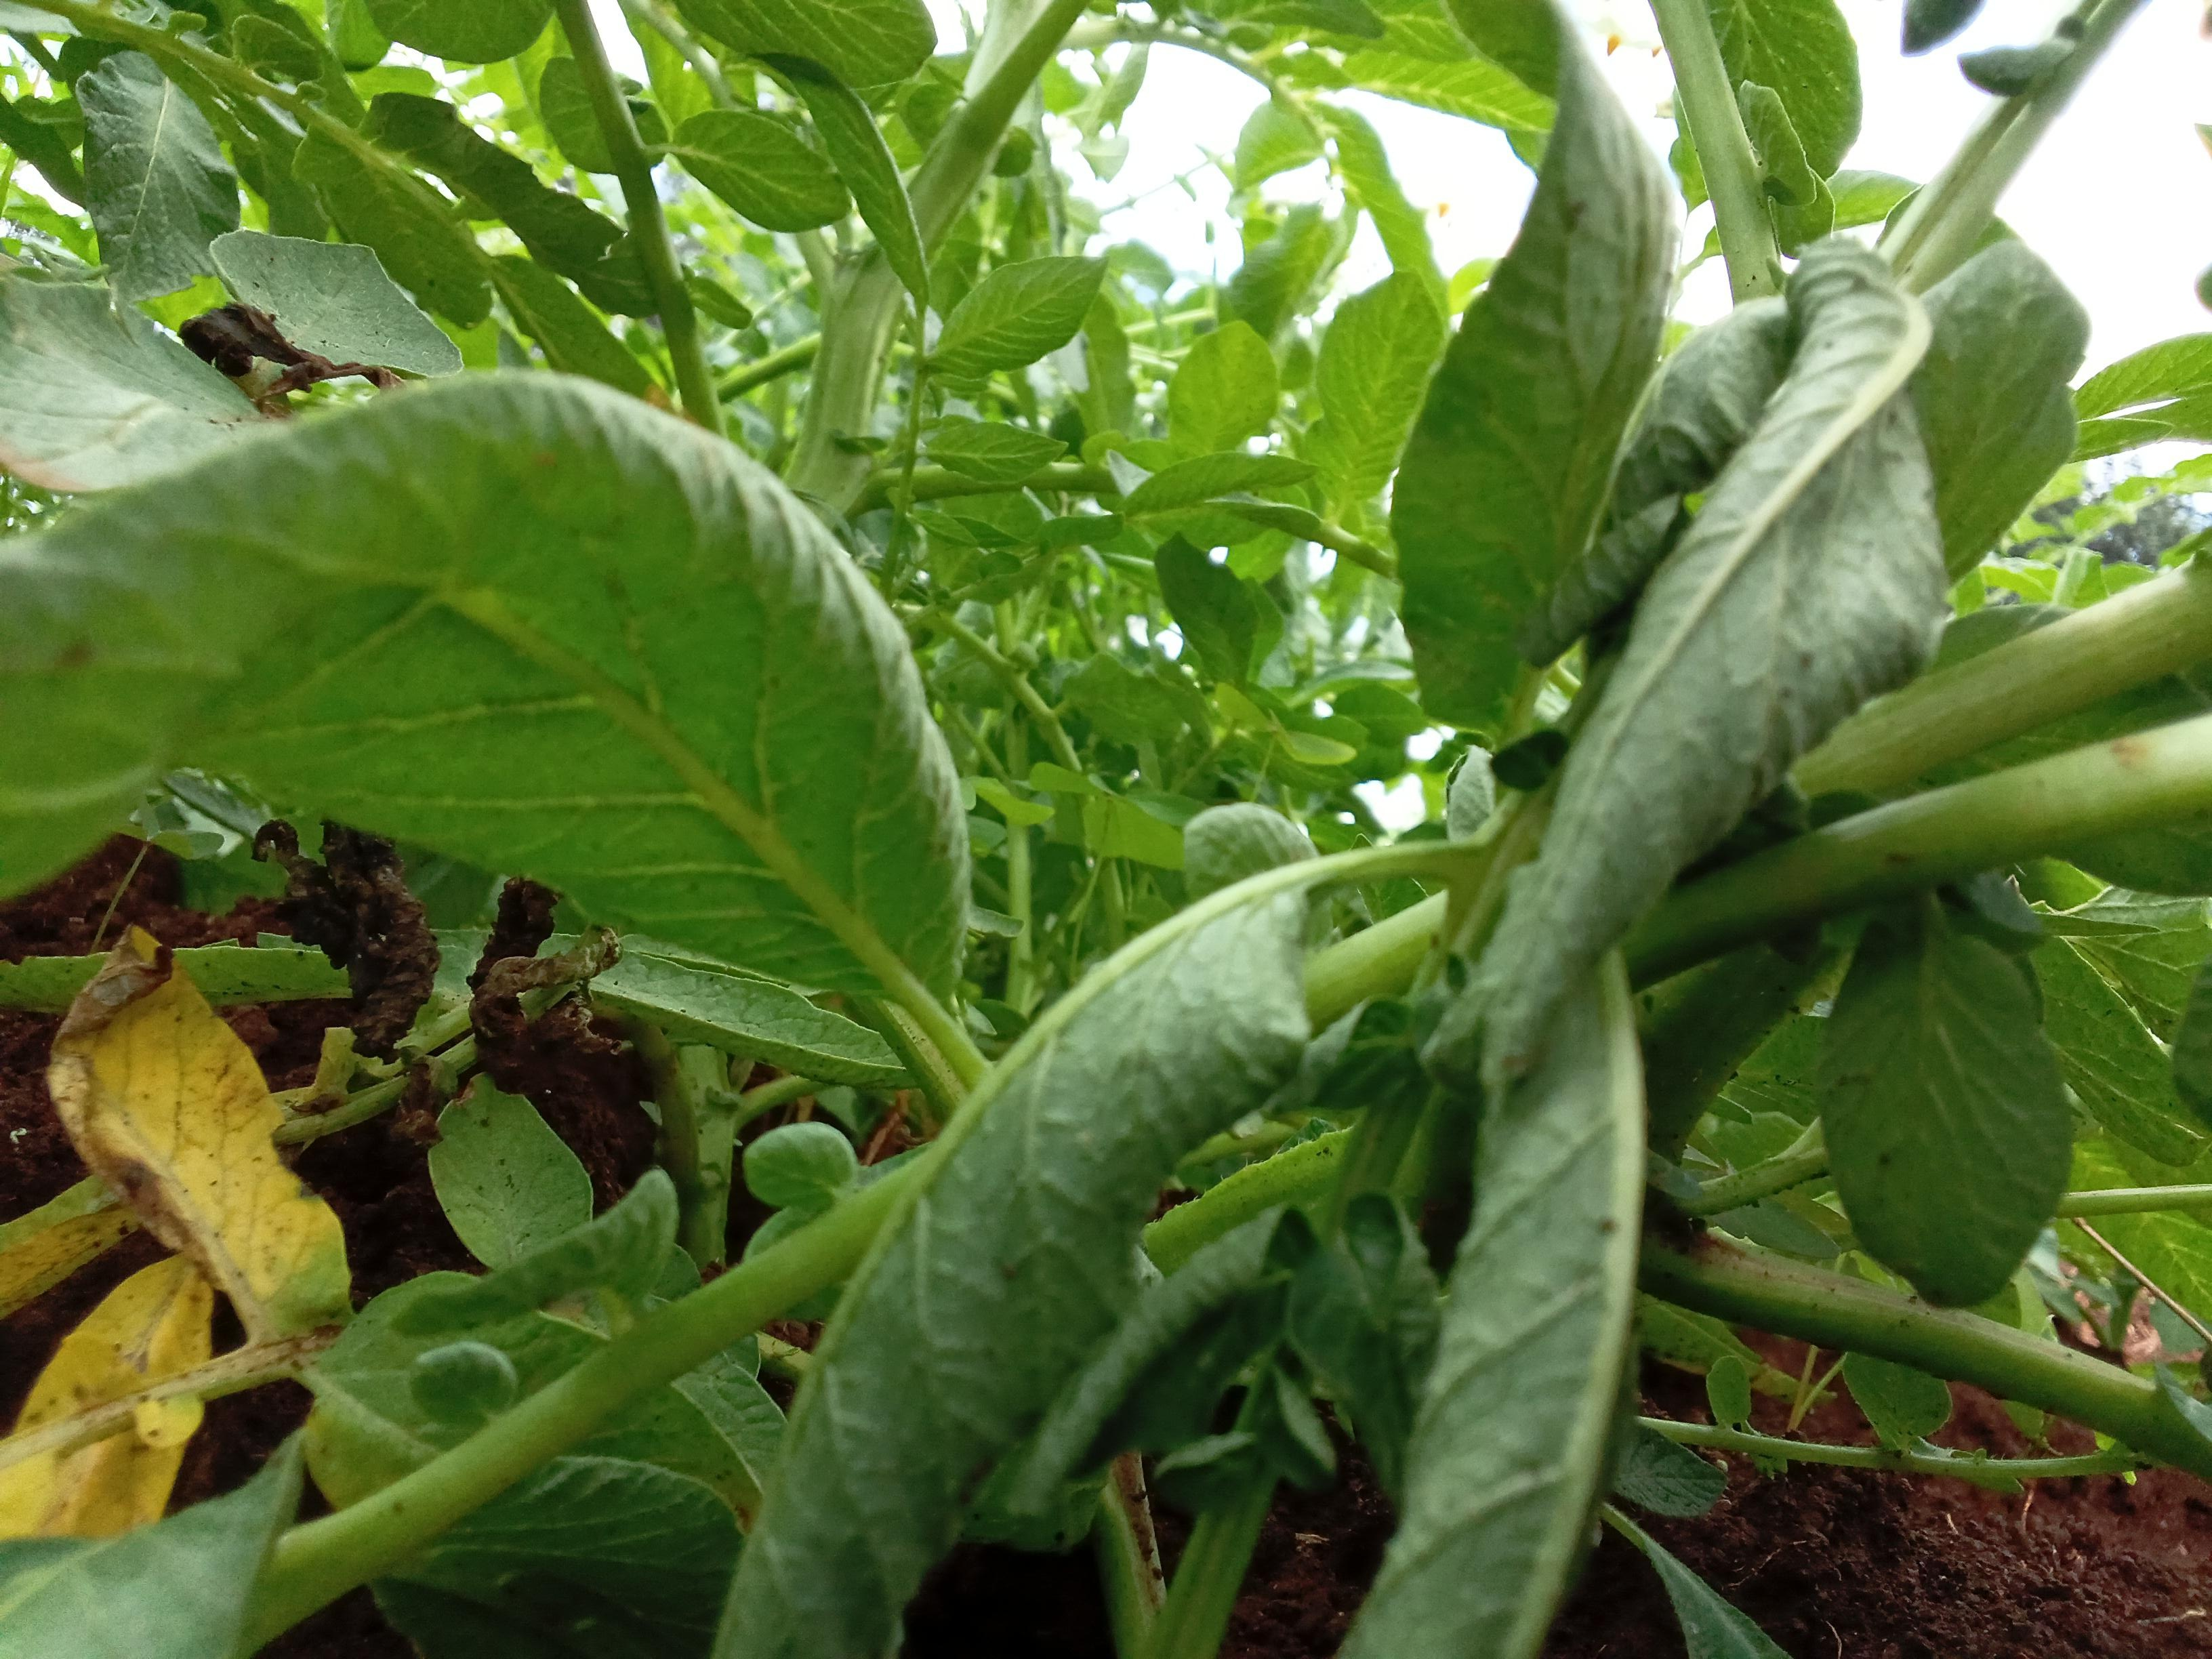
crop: potato
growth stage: flowering
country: Kenya
